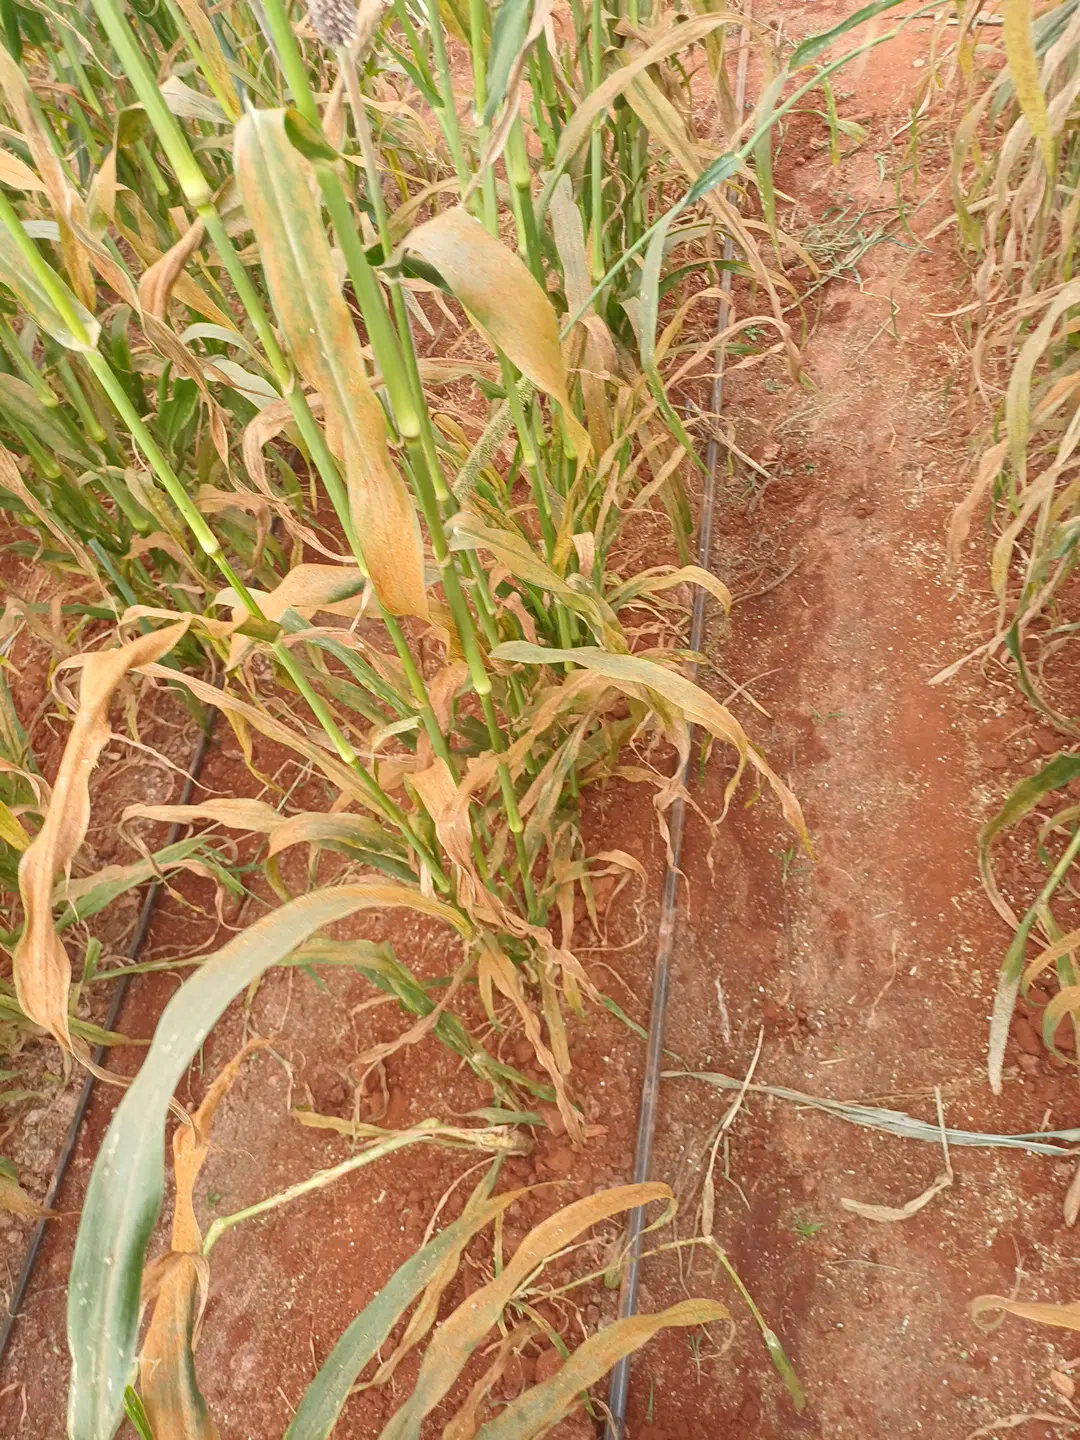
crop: pearl millet
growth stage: filling grain
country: Kenya
